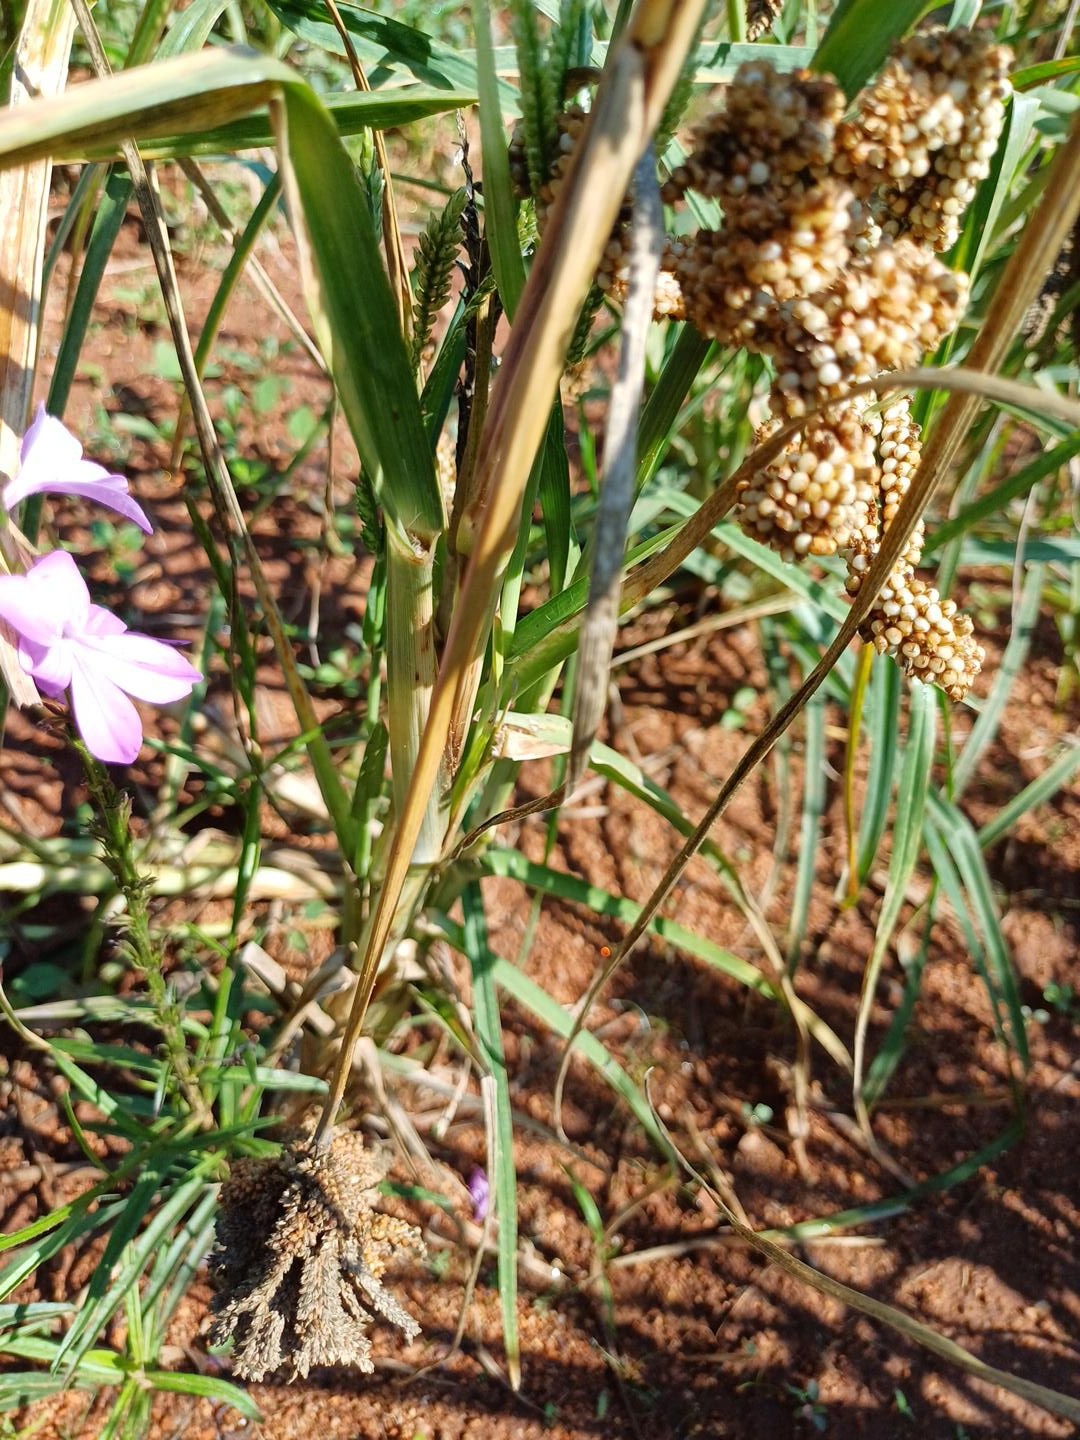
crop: finger millet
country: Kenya
